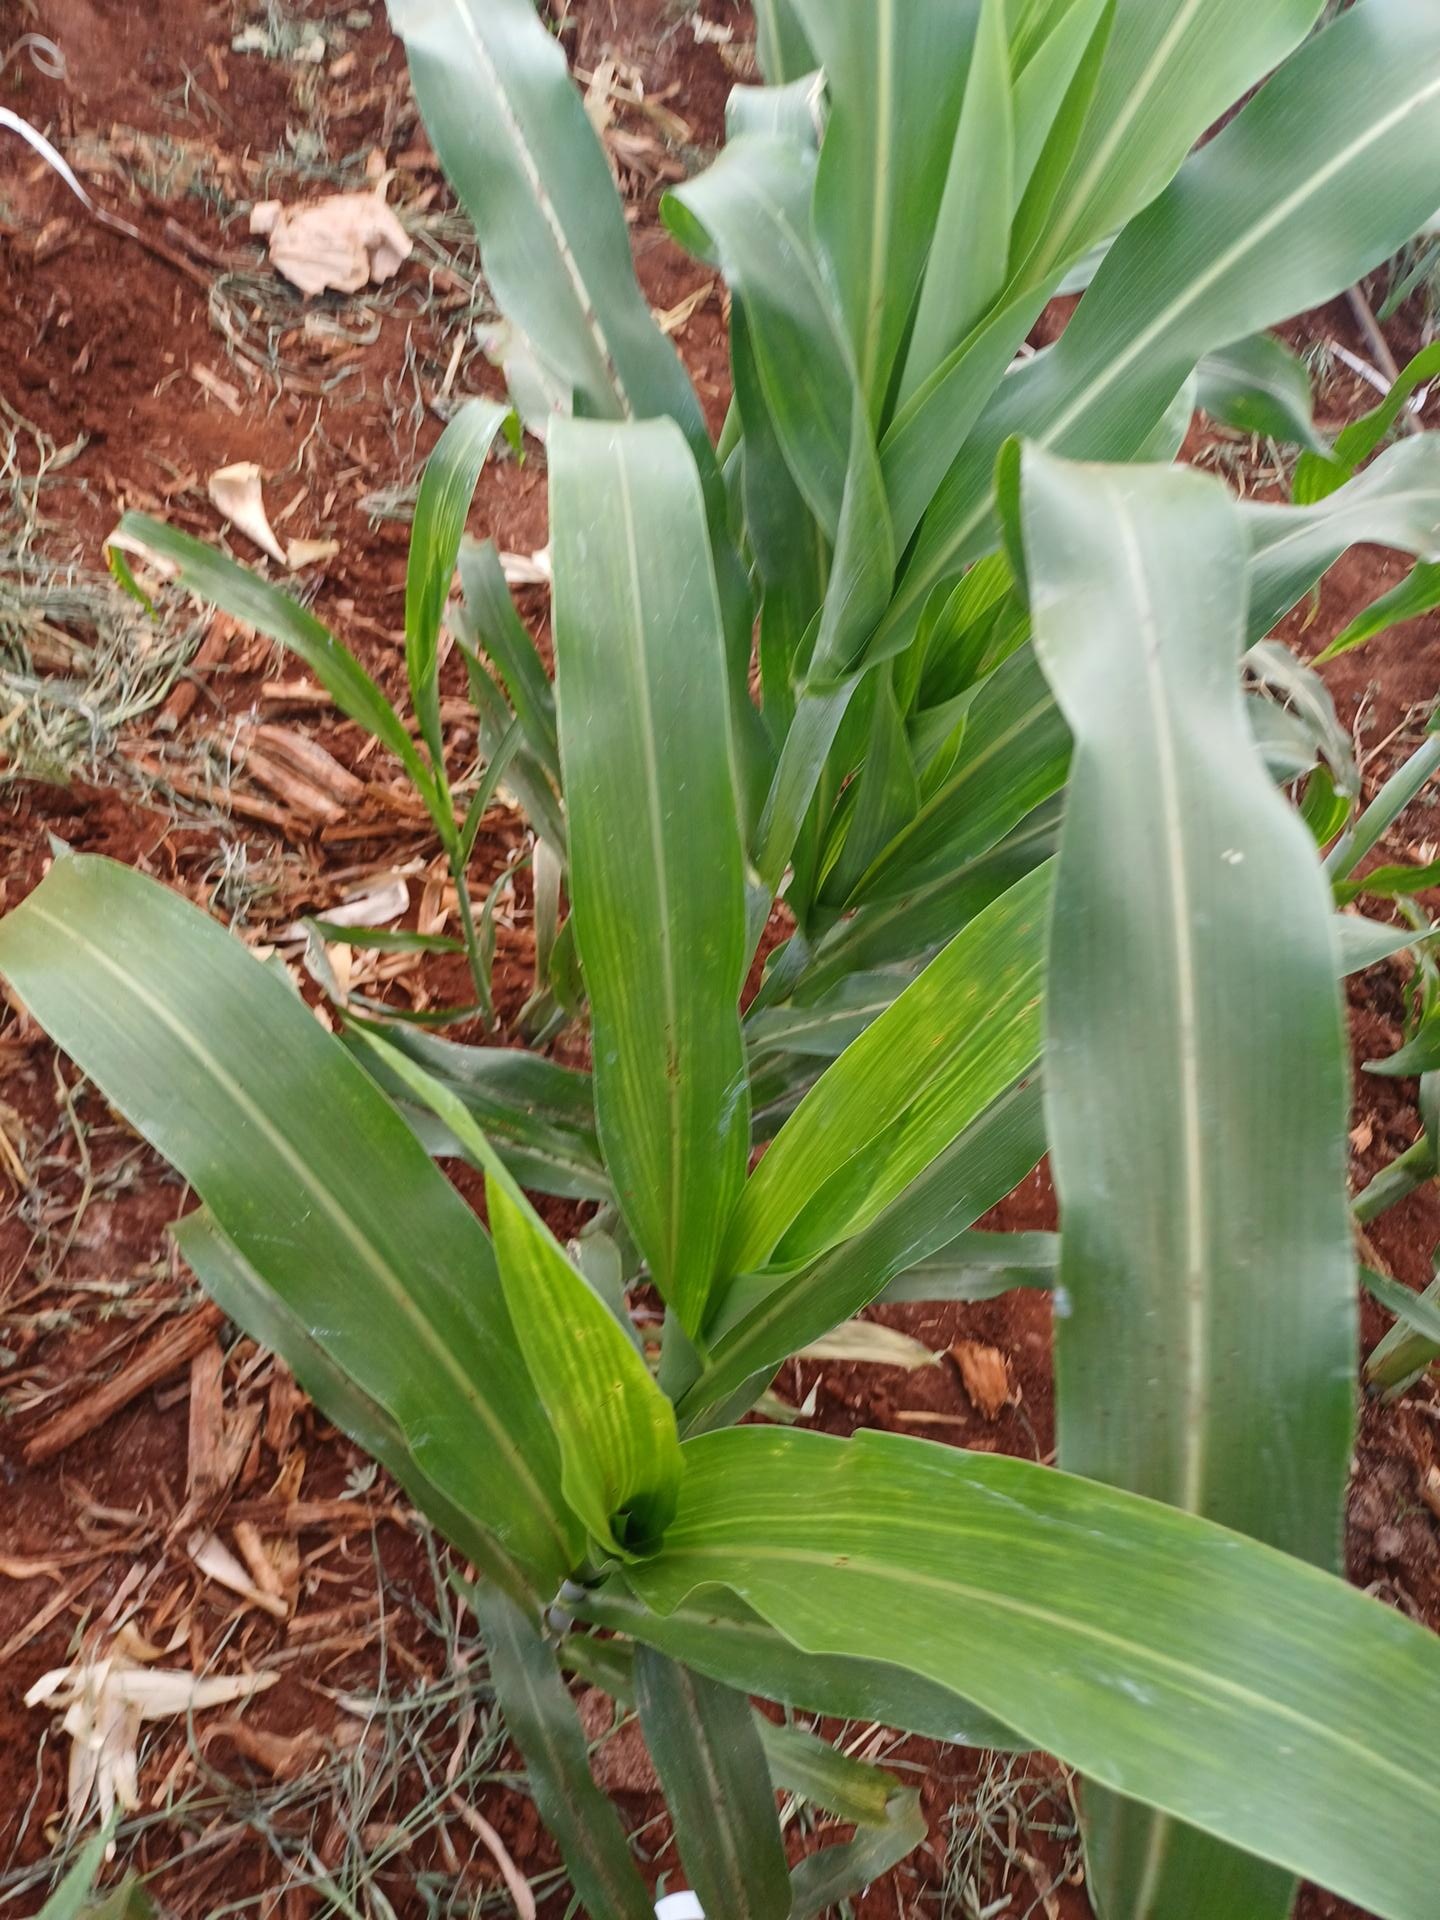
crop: sorghum
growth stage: vegetative
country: Kenya
